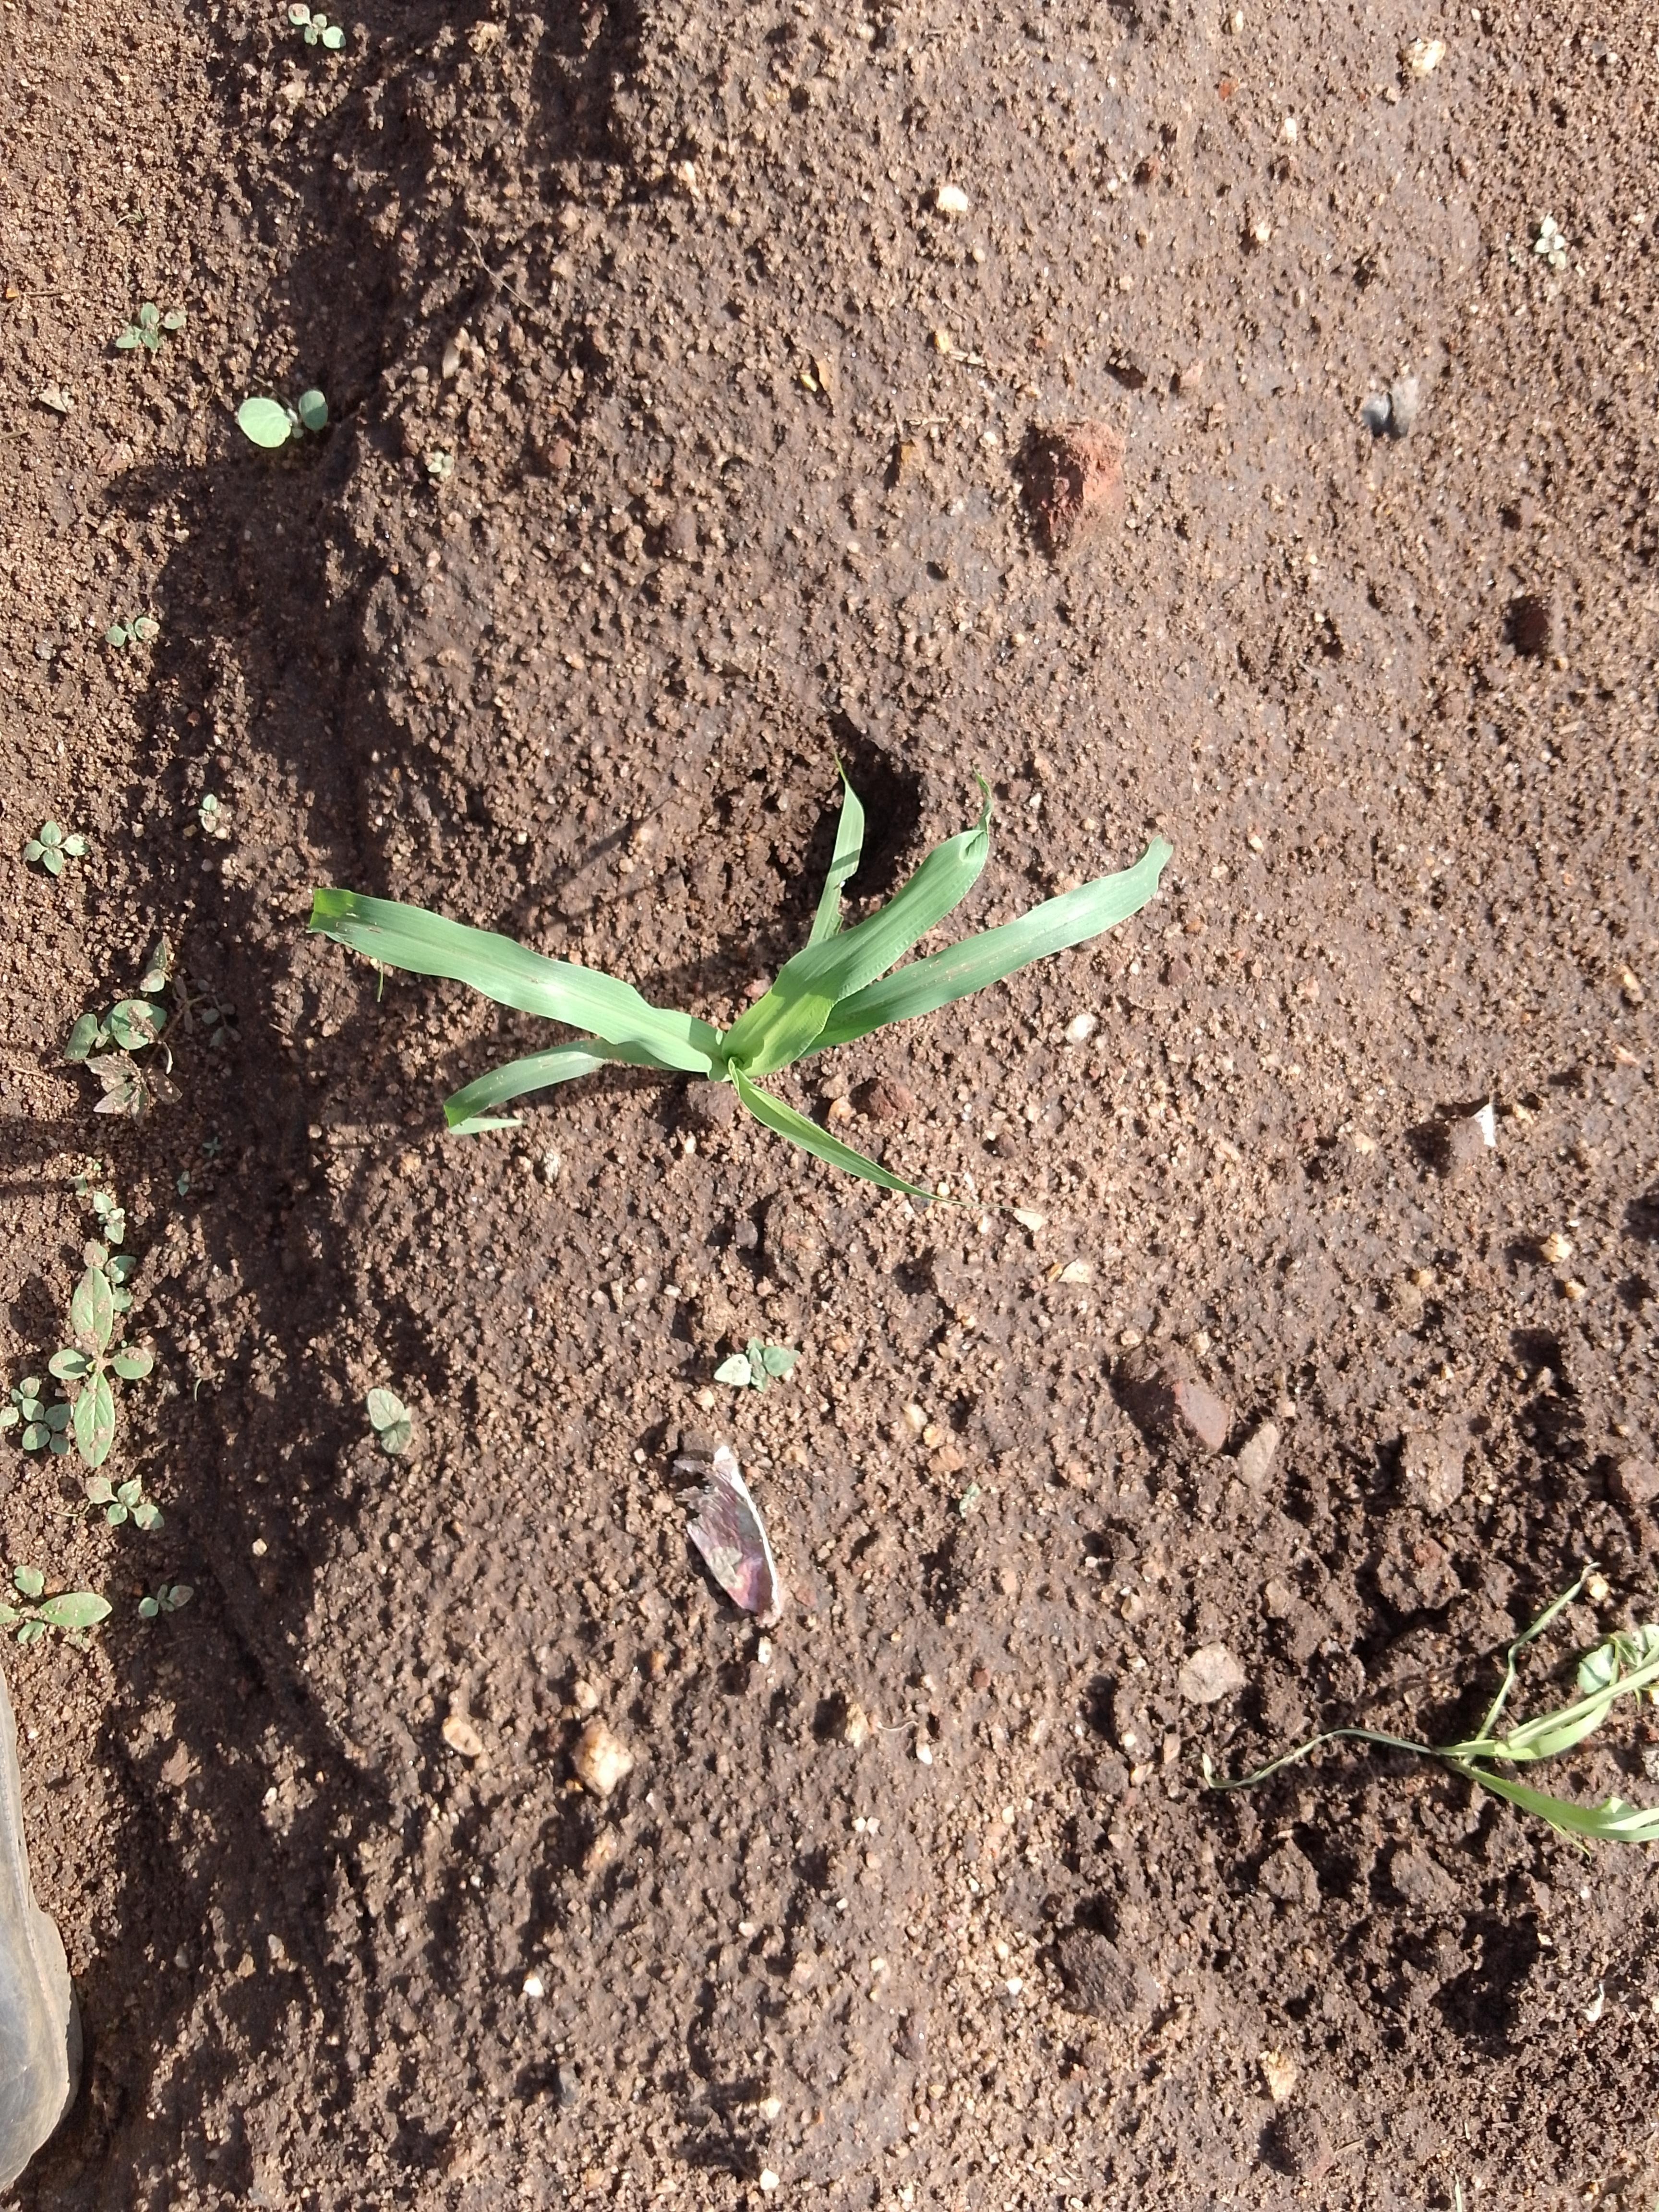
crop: pearl millet
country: Malawi
